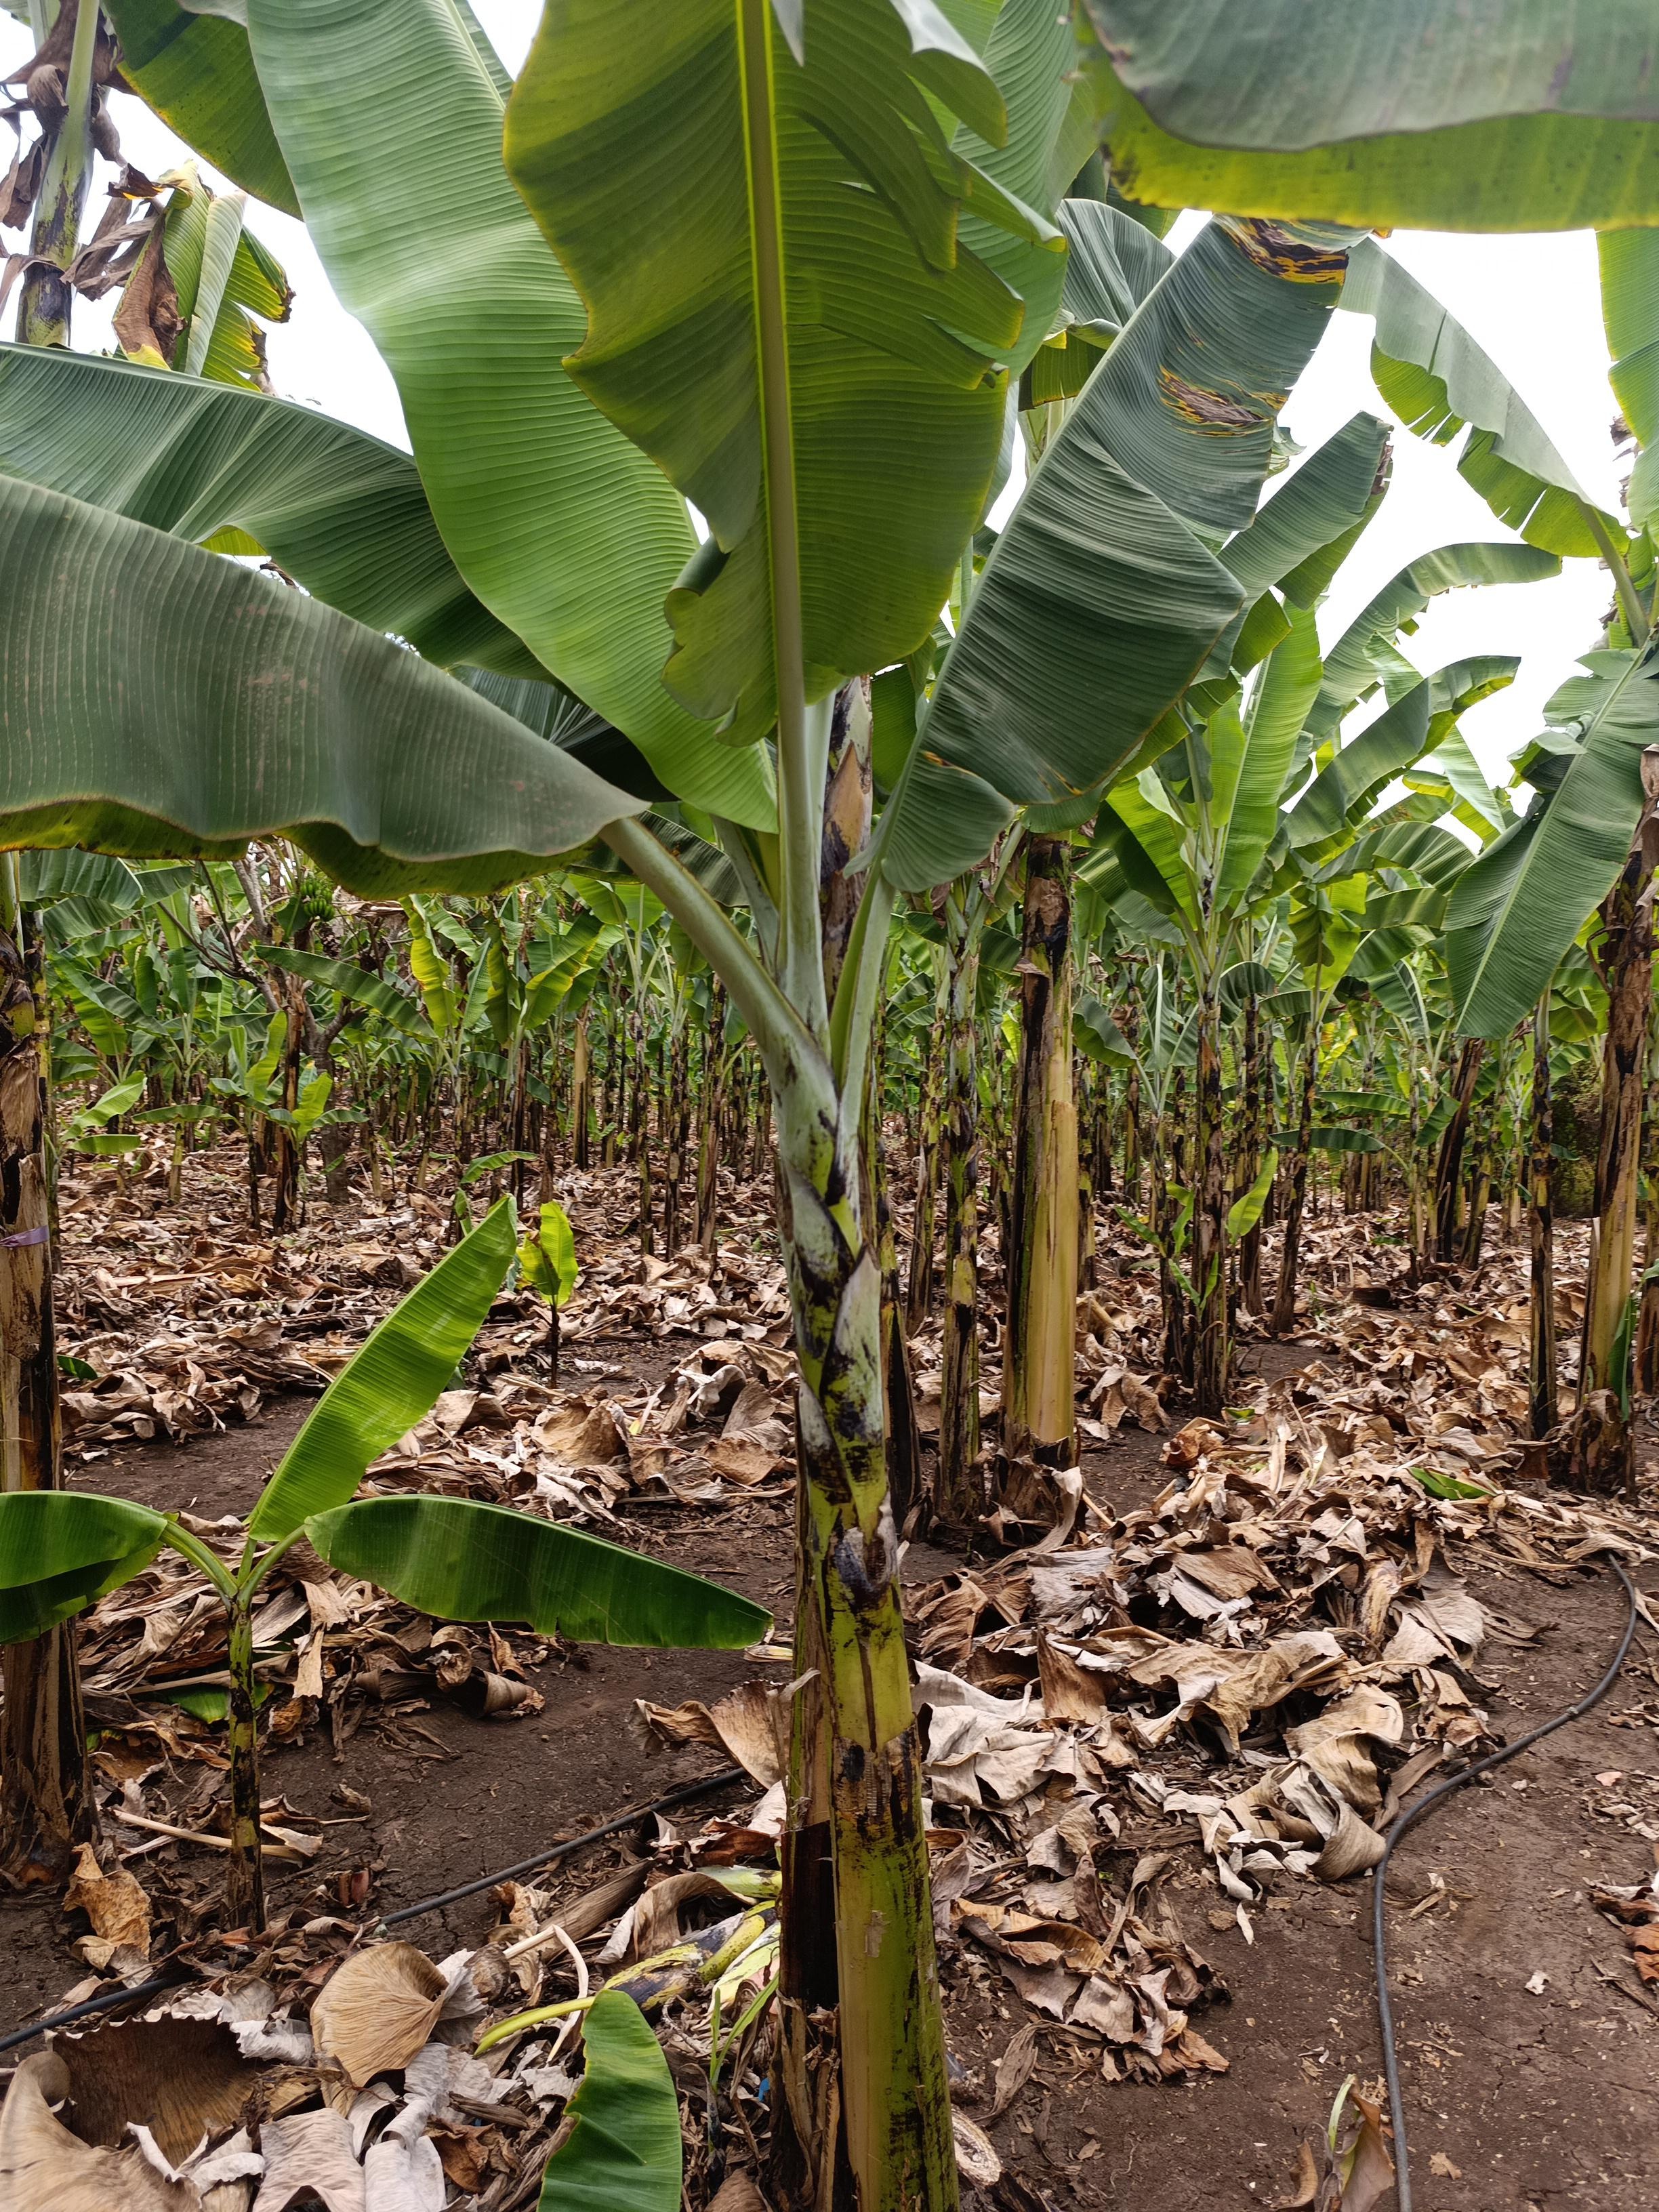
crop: banana
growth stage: vegetative
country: Tanzania
